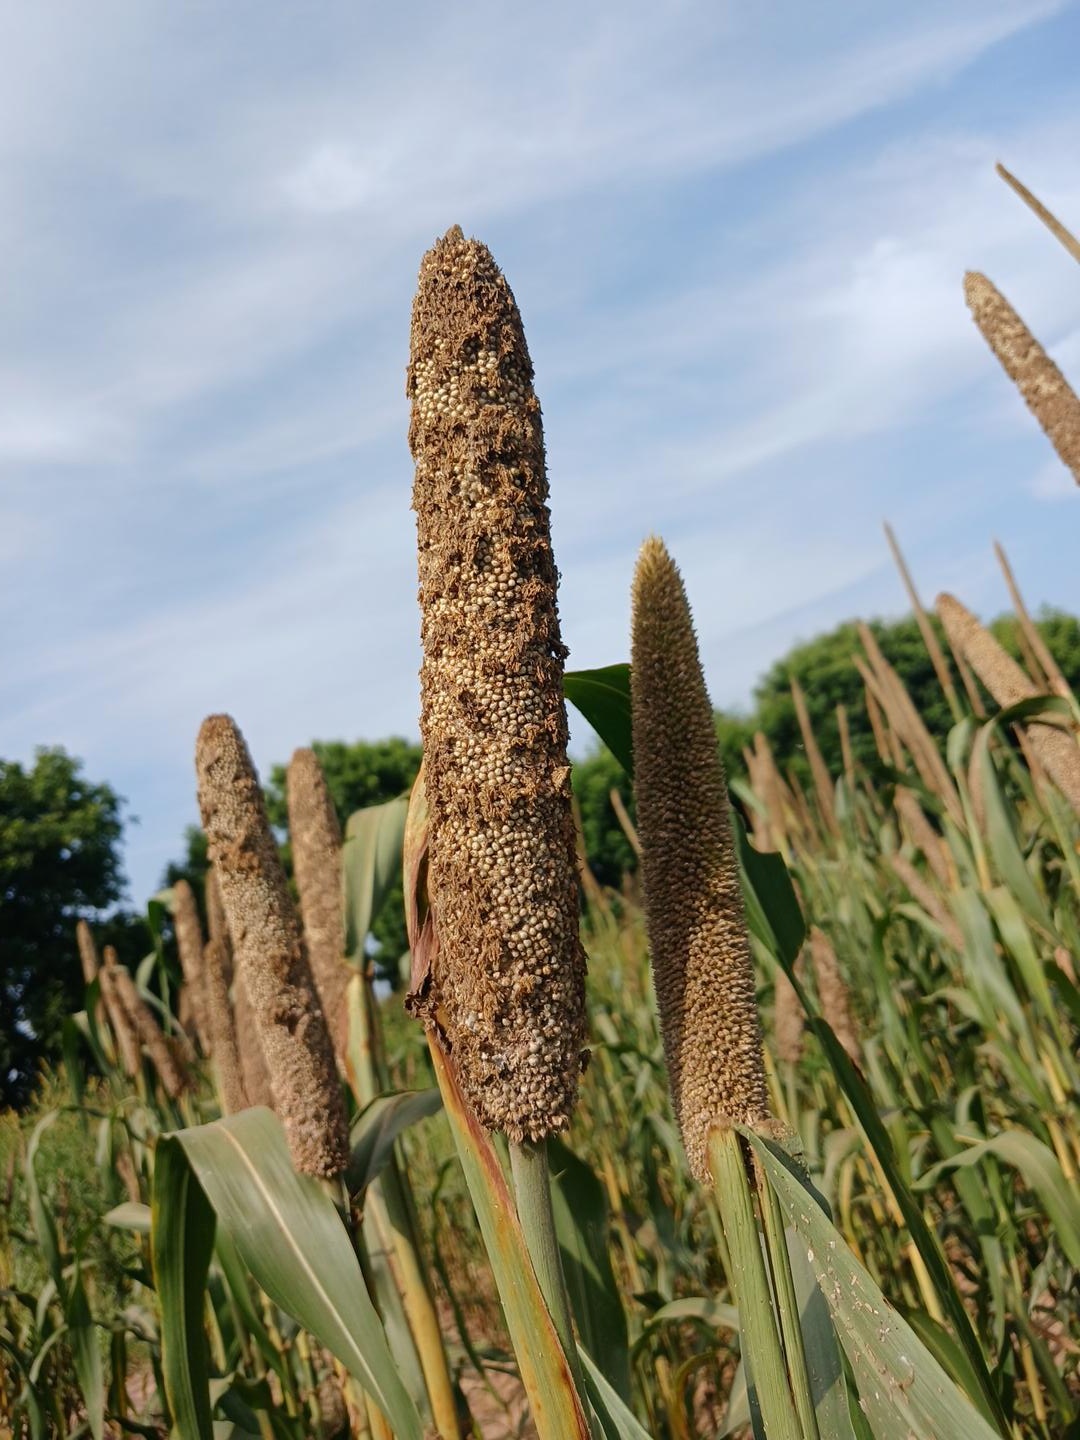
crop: pearl millet
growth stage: maturity
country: Senegal
